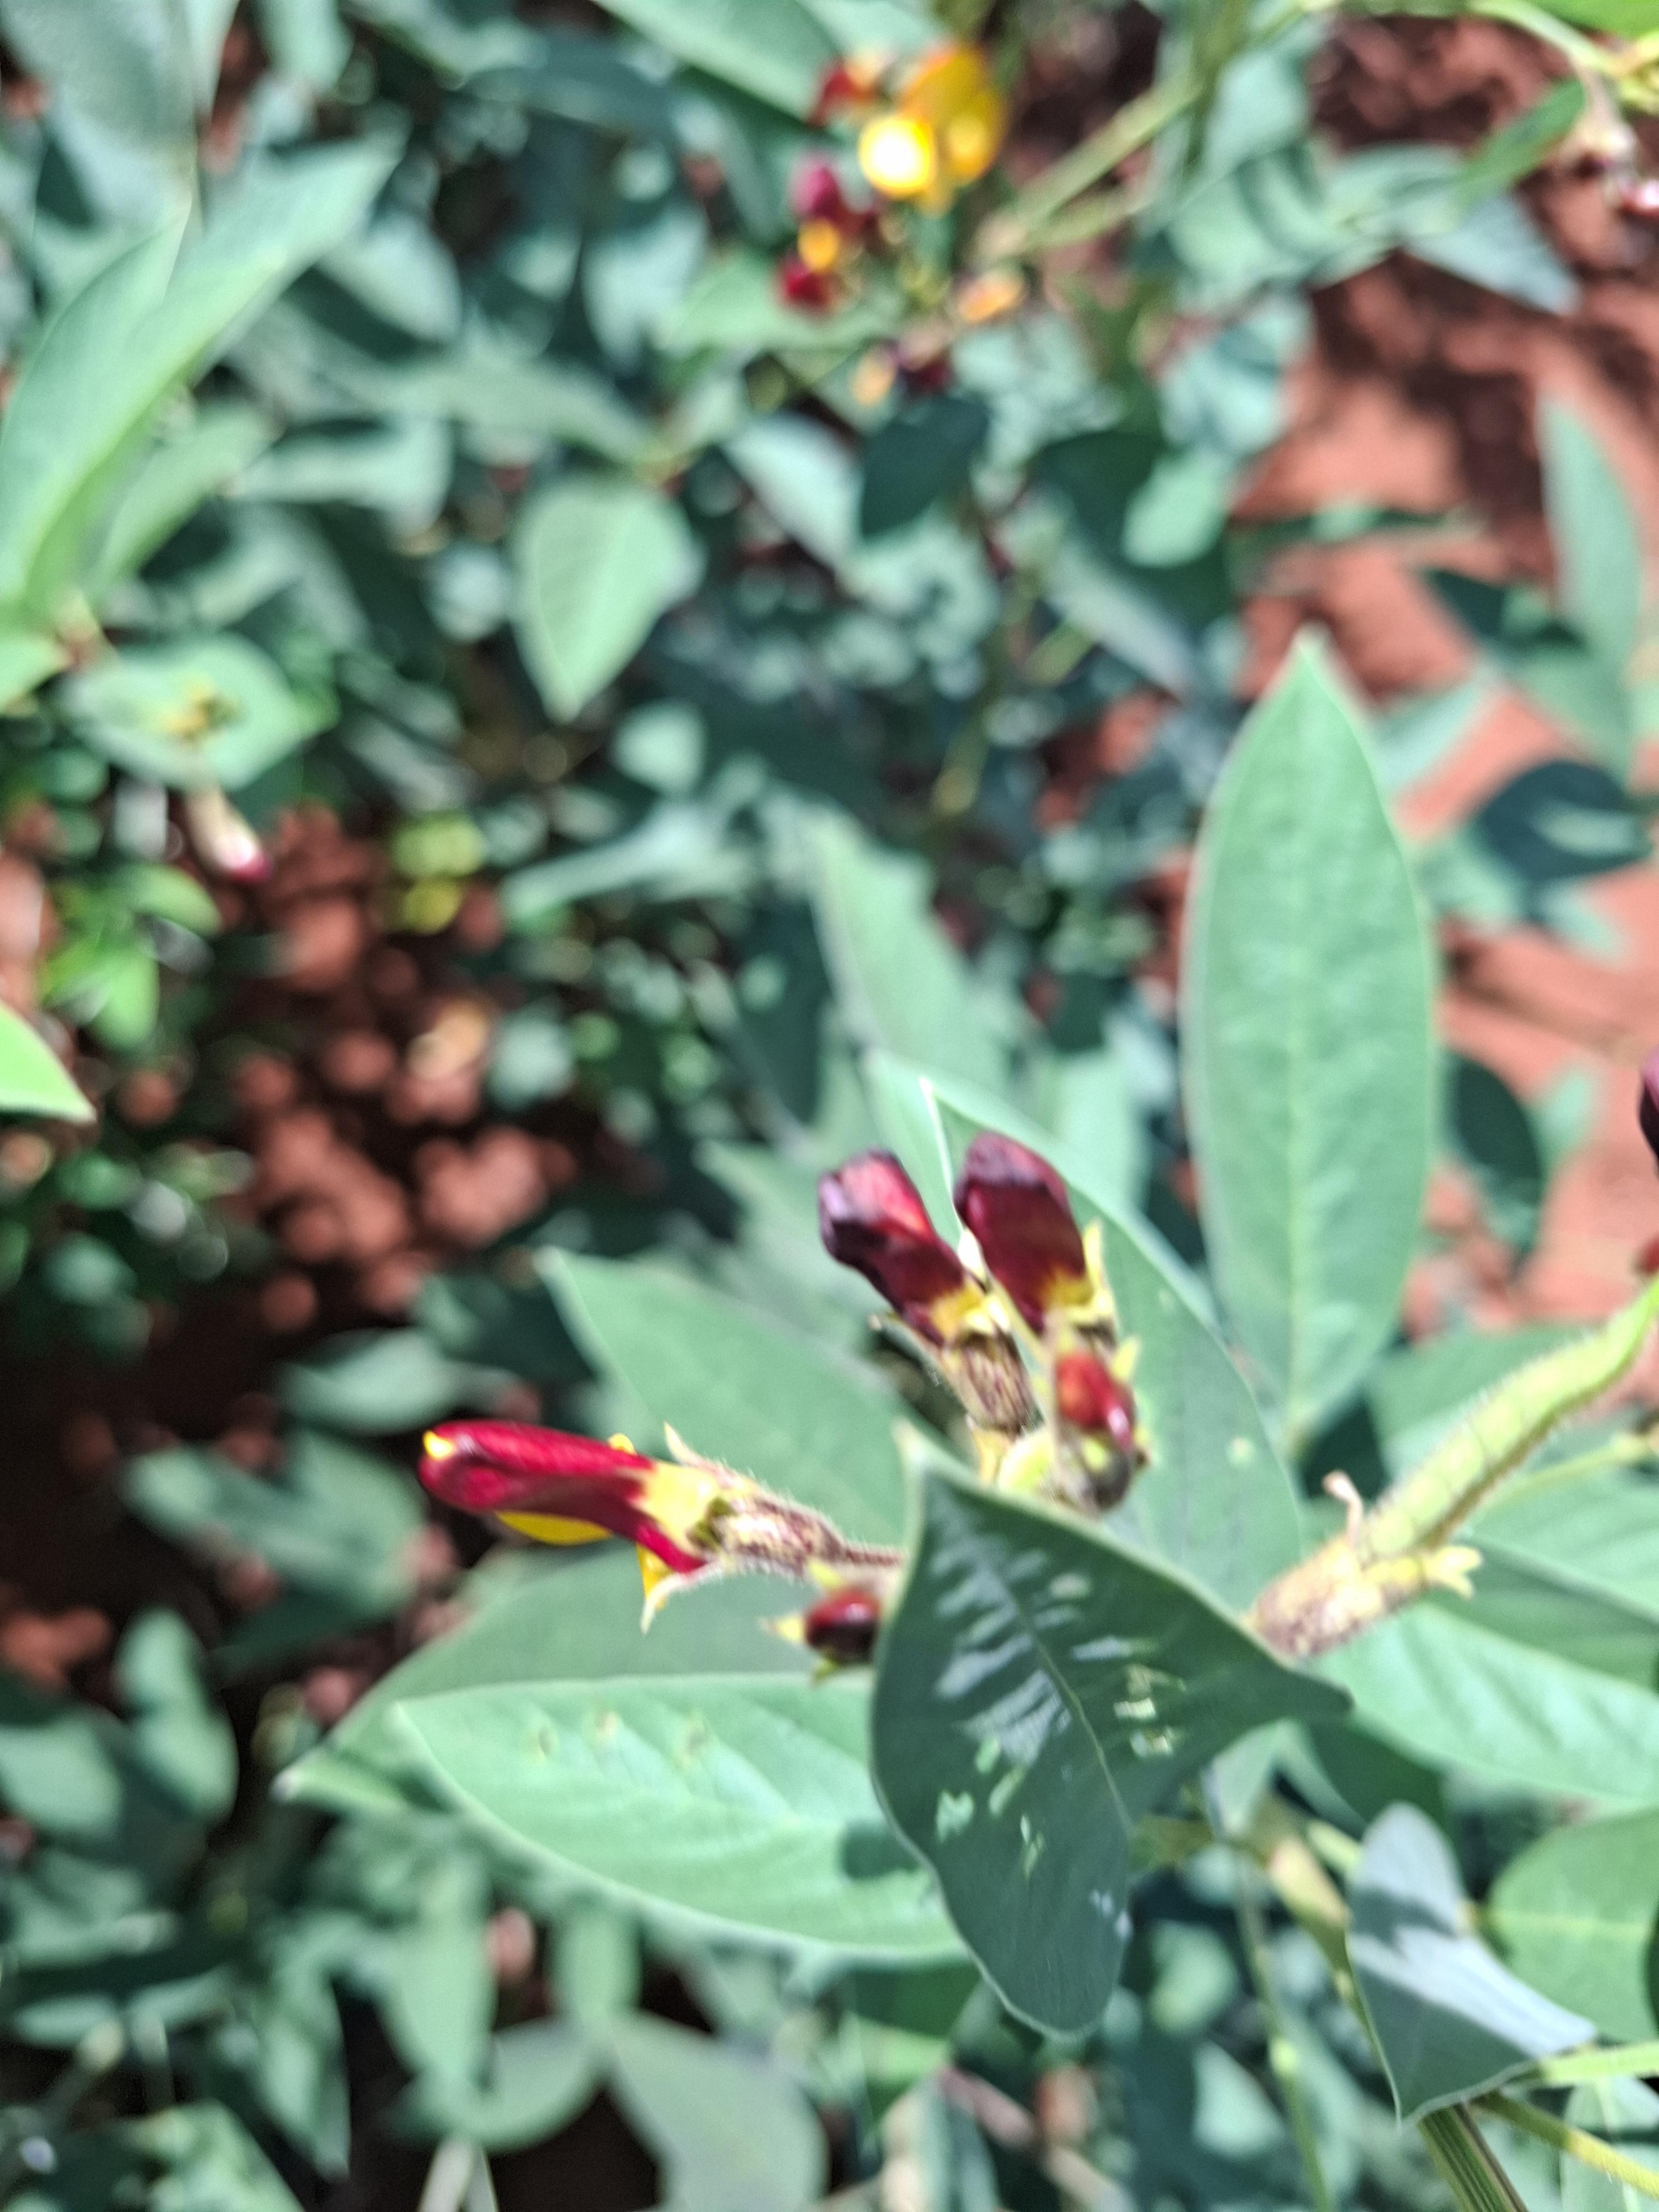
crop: pigeonpea
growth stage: development pod
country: Kenya
